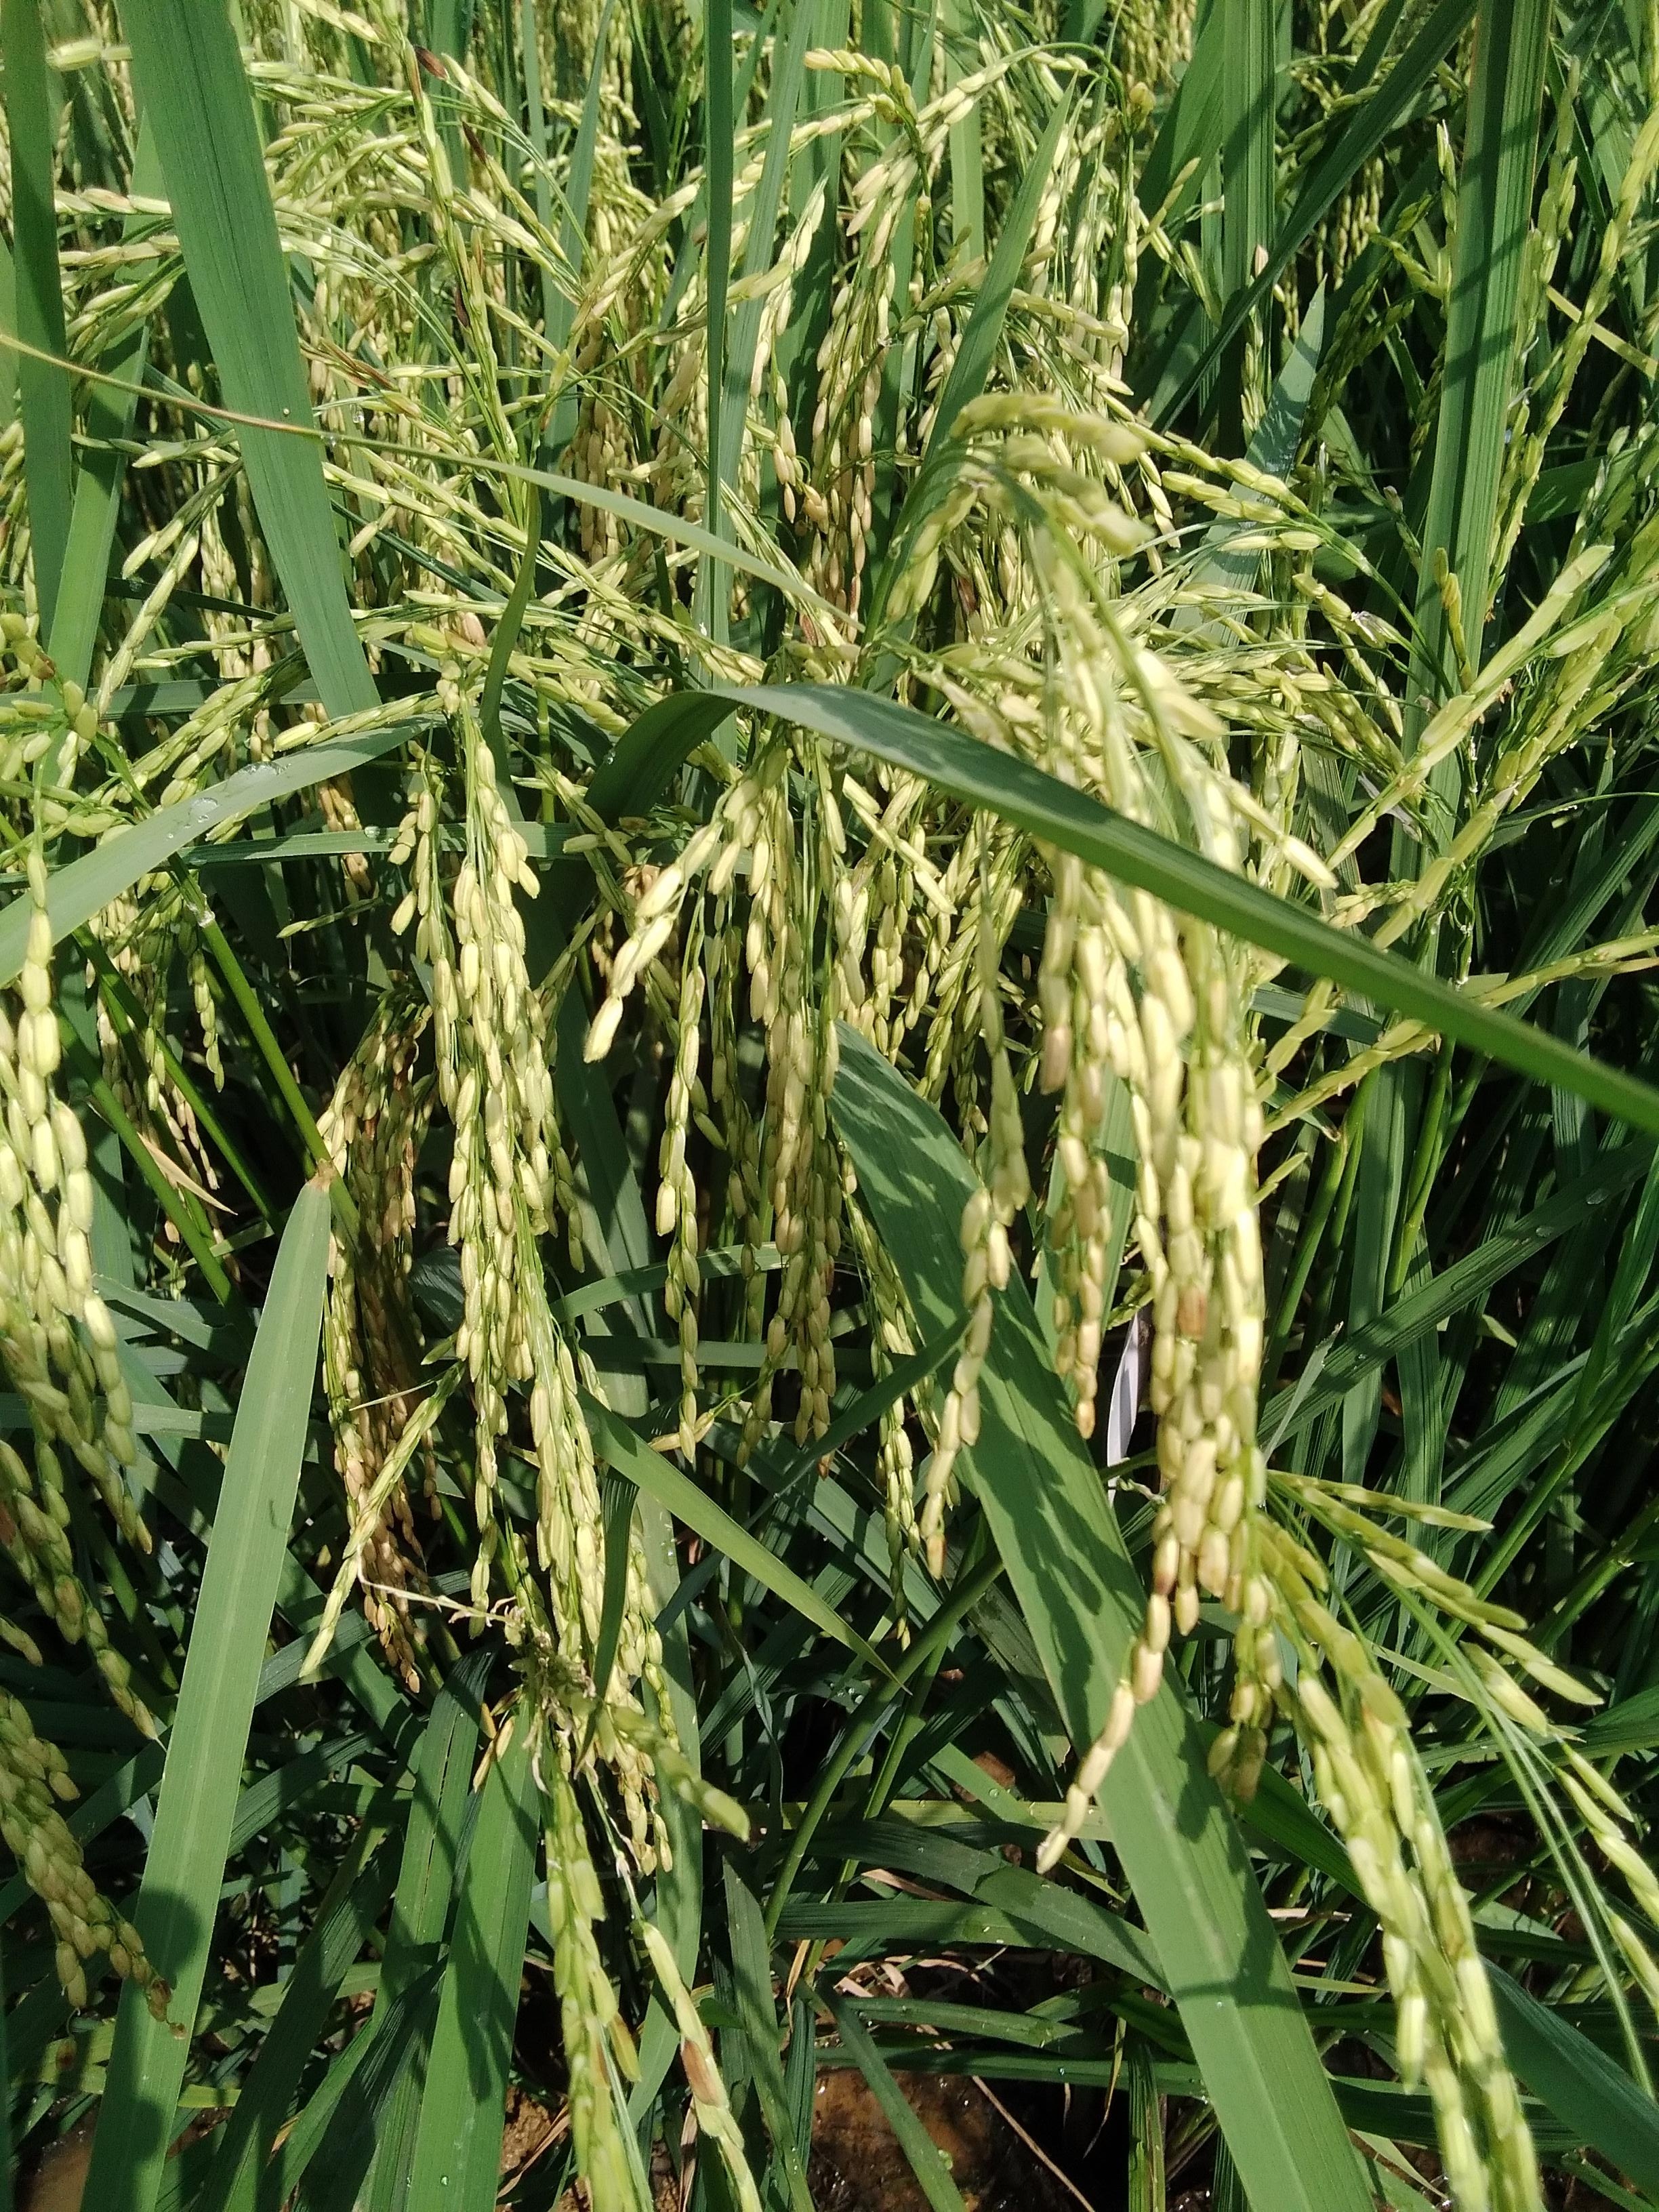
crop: rice
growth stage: ripening
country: Nigeria
